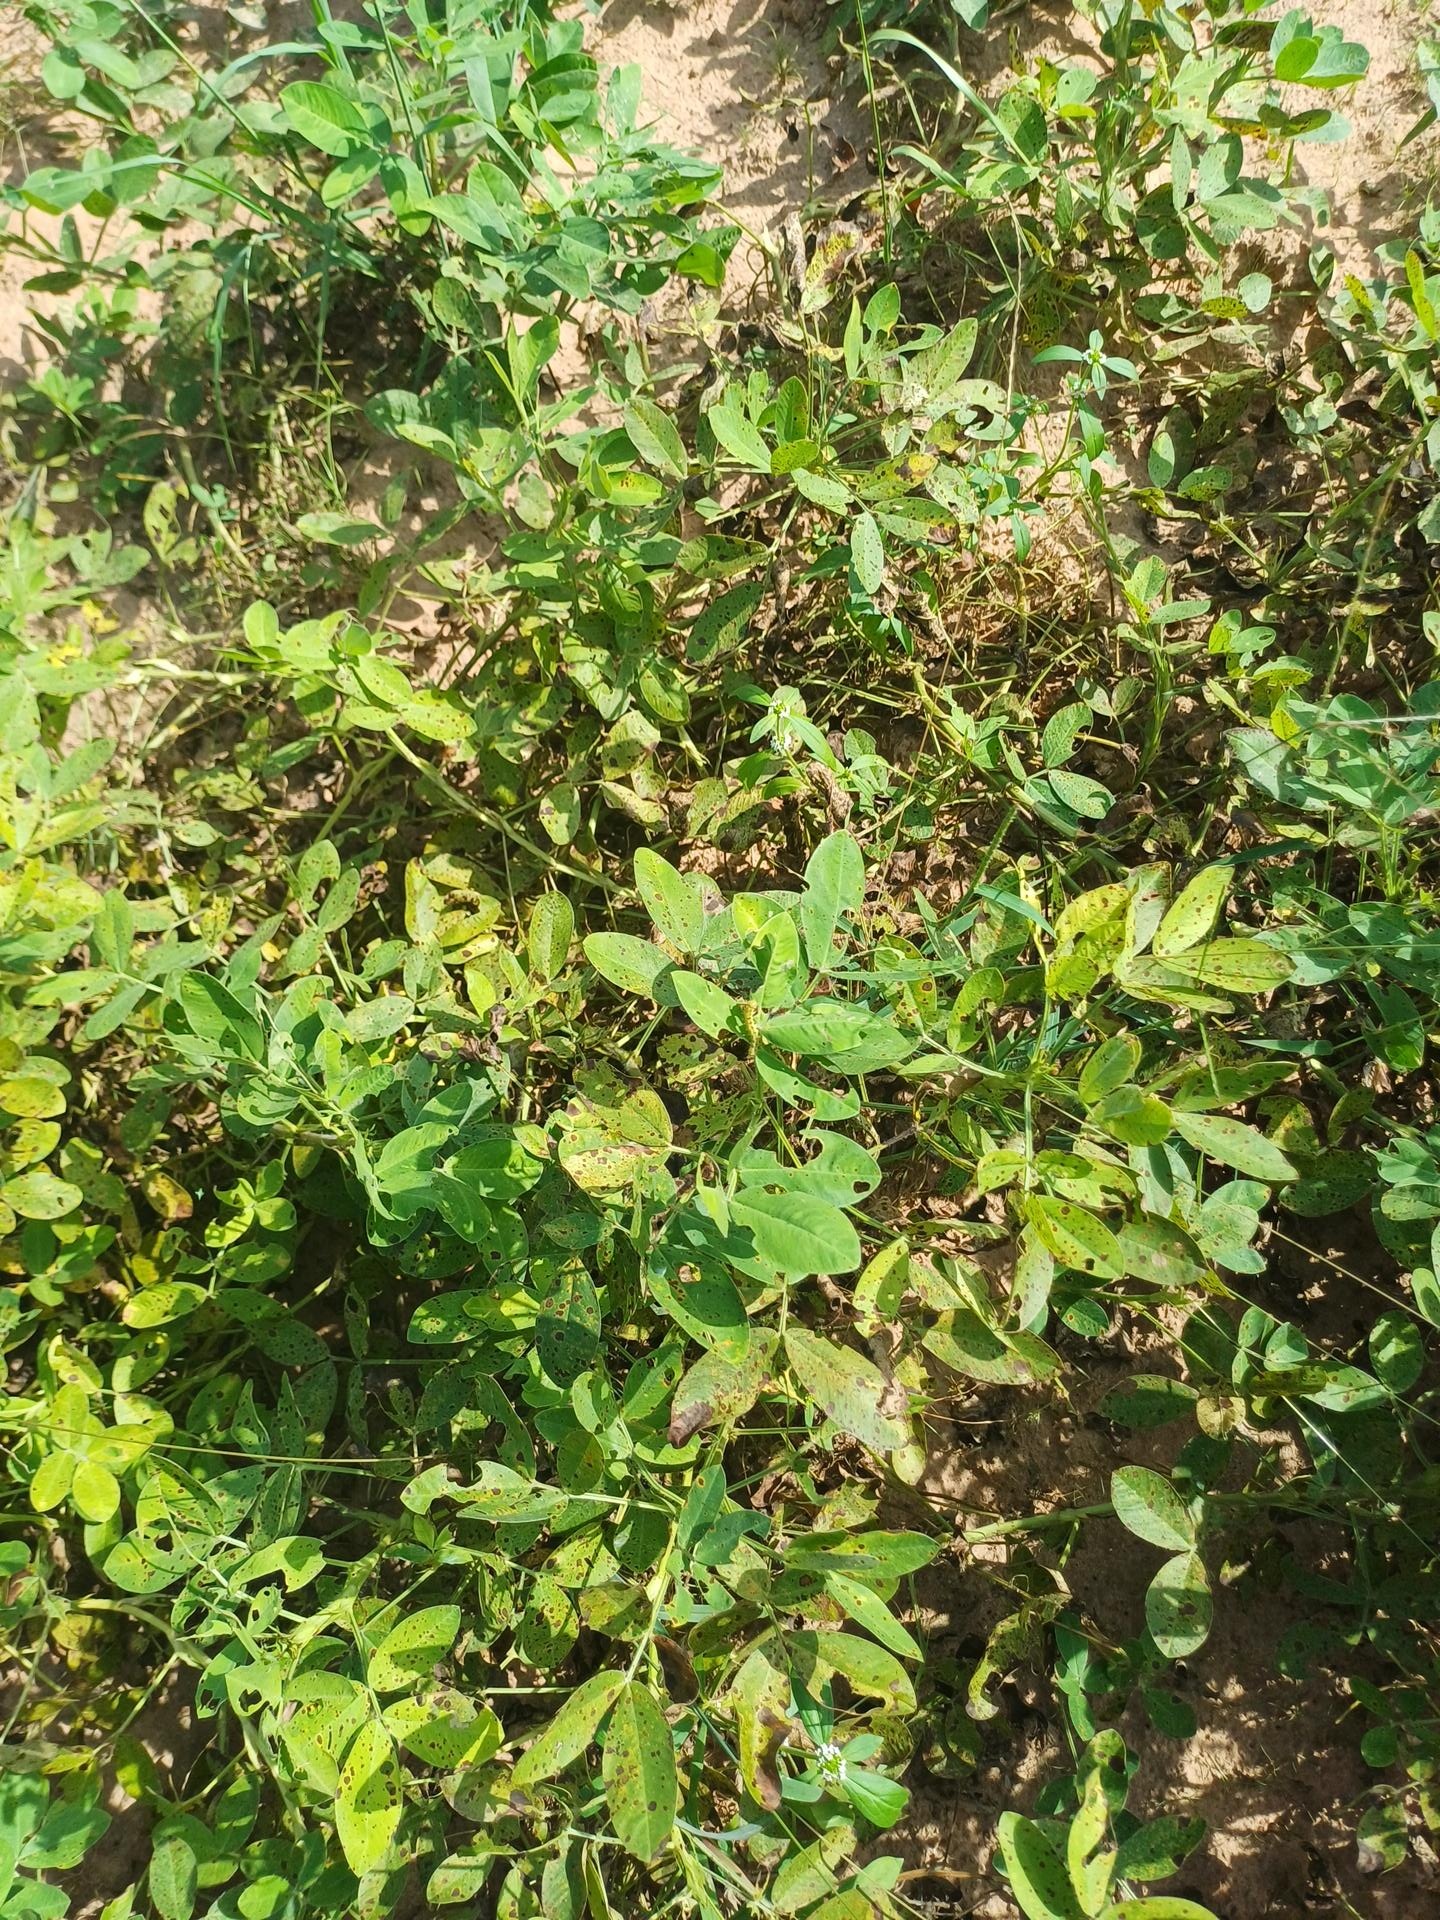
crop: groundnut
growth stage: flowering
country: Senegal
